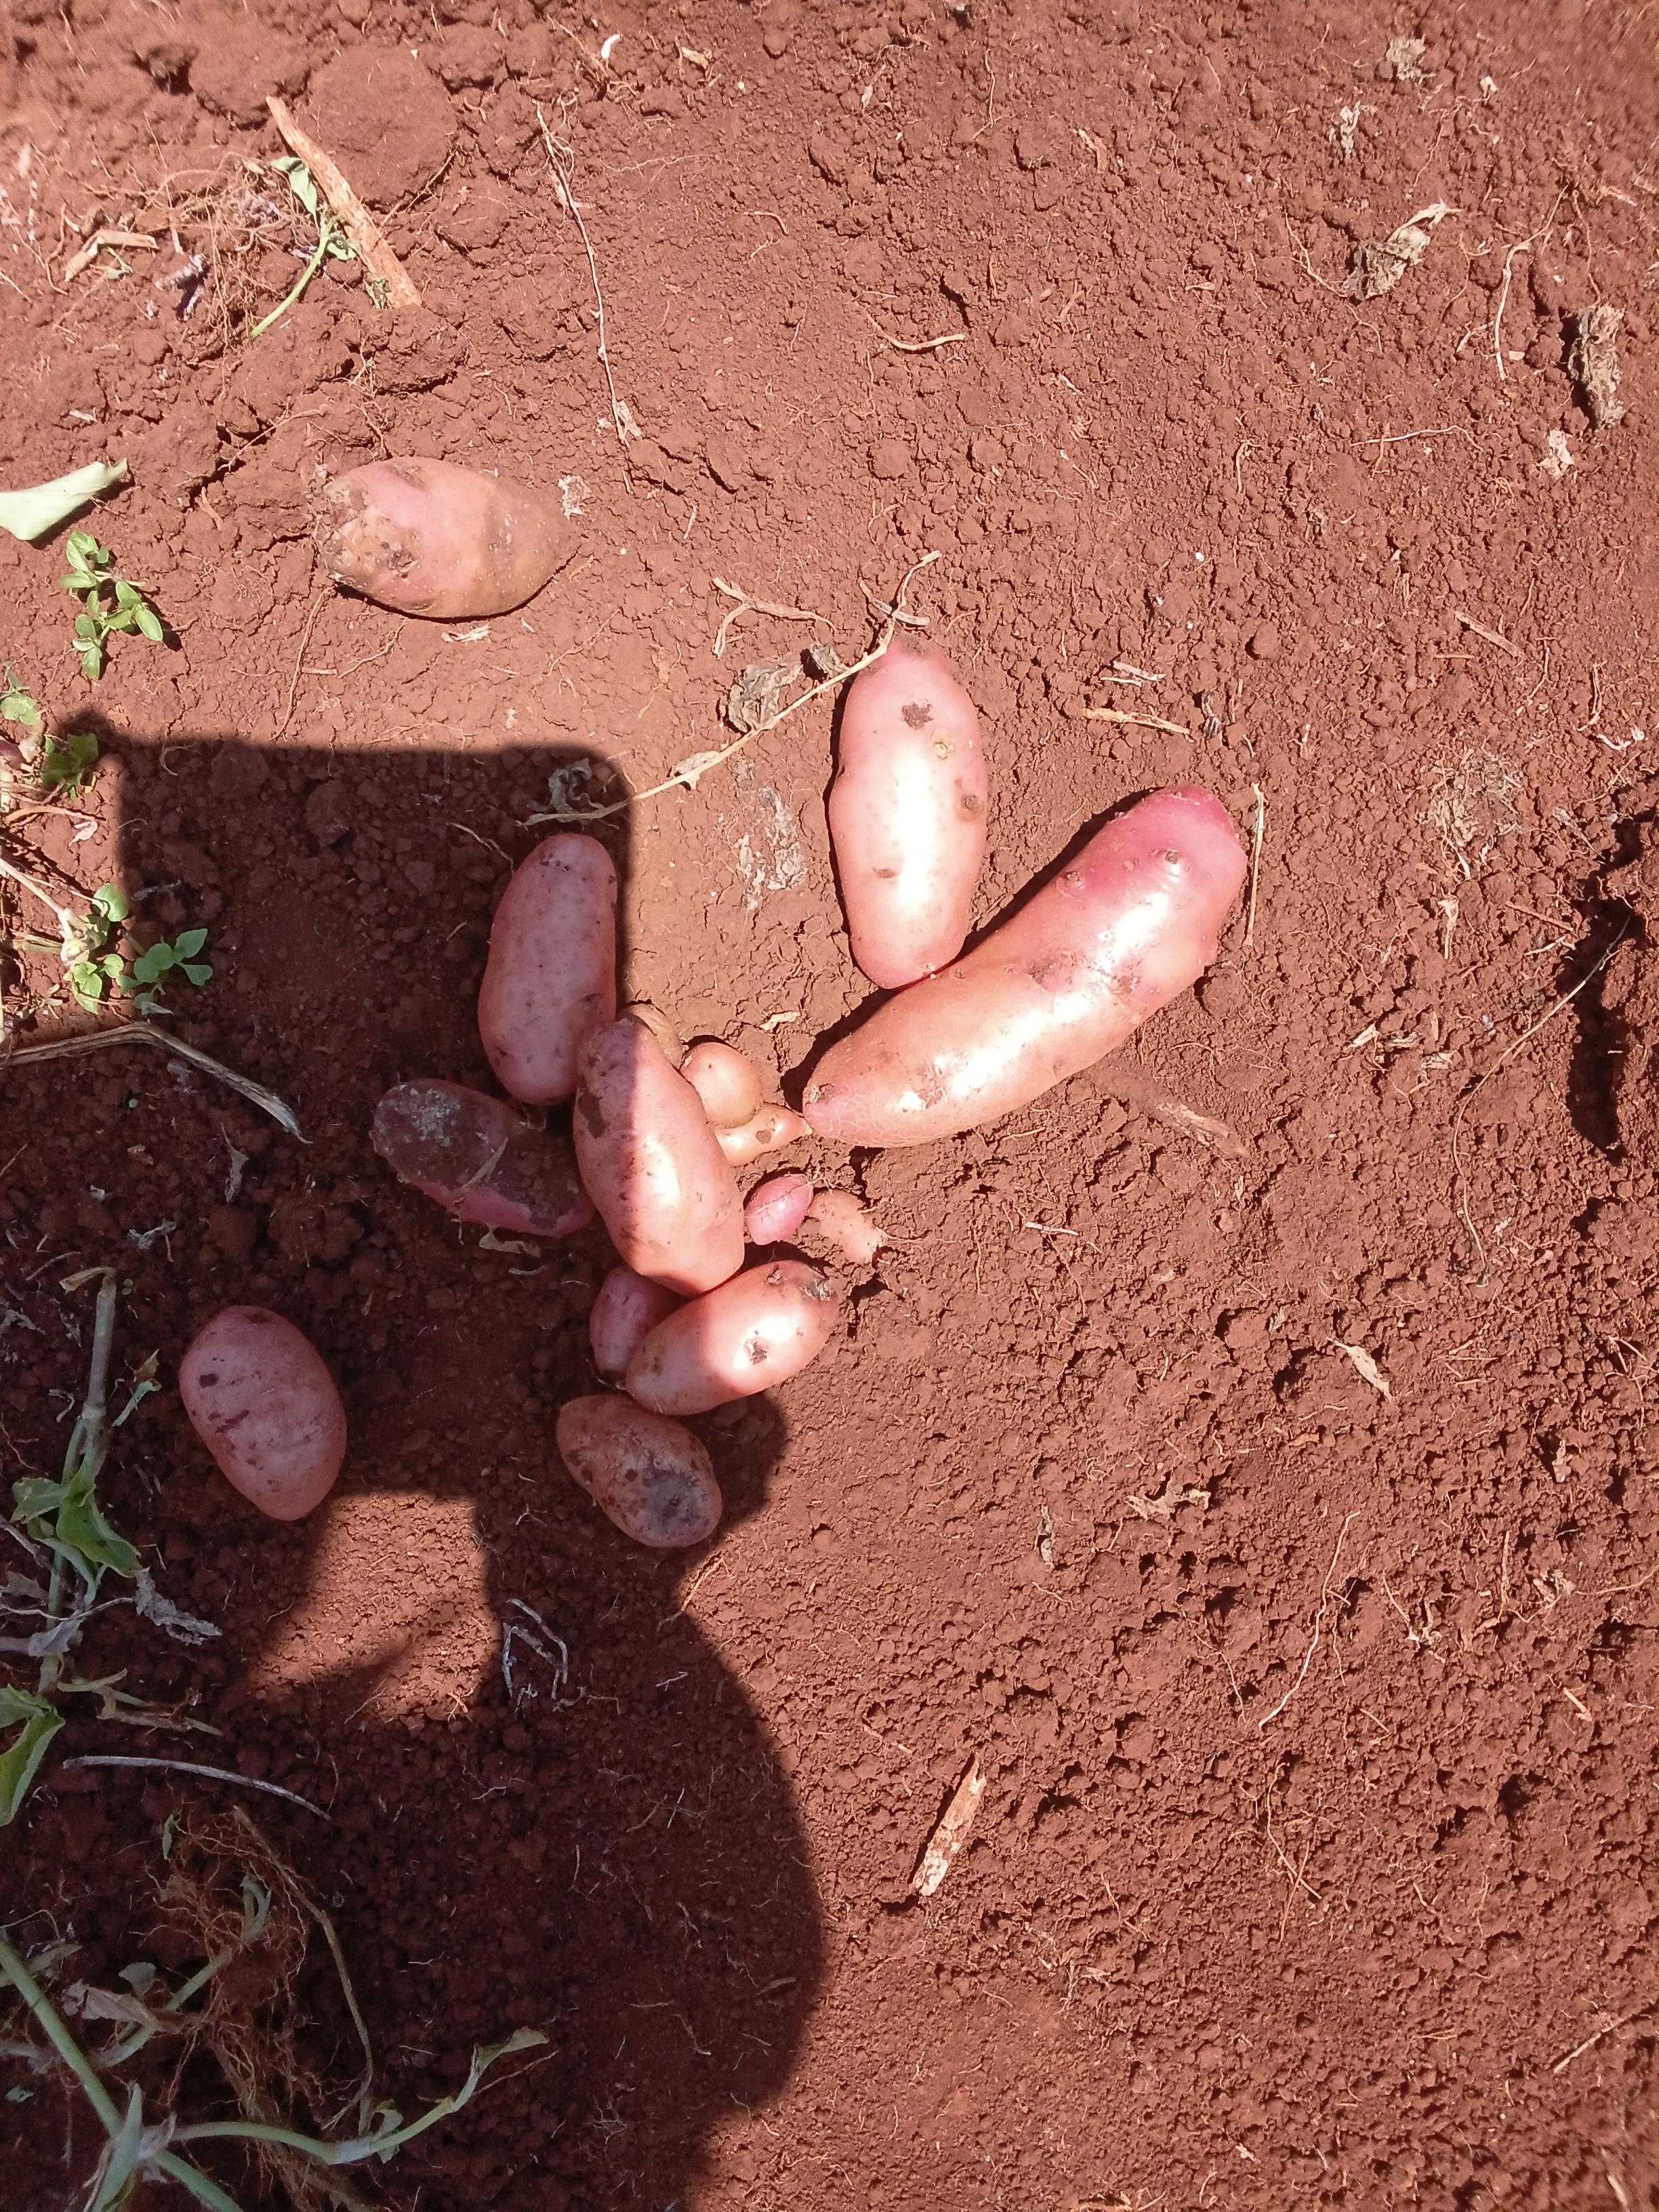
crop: potato
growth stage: harvest
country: Kenya
